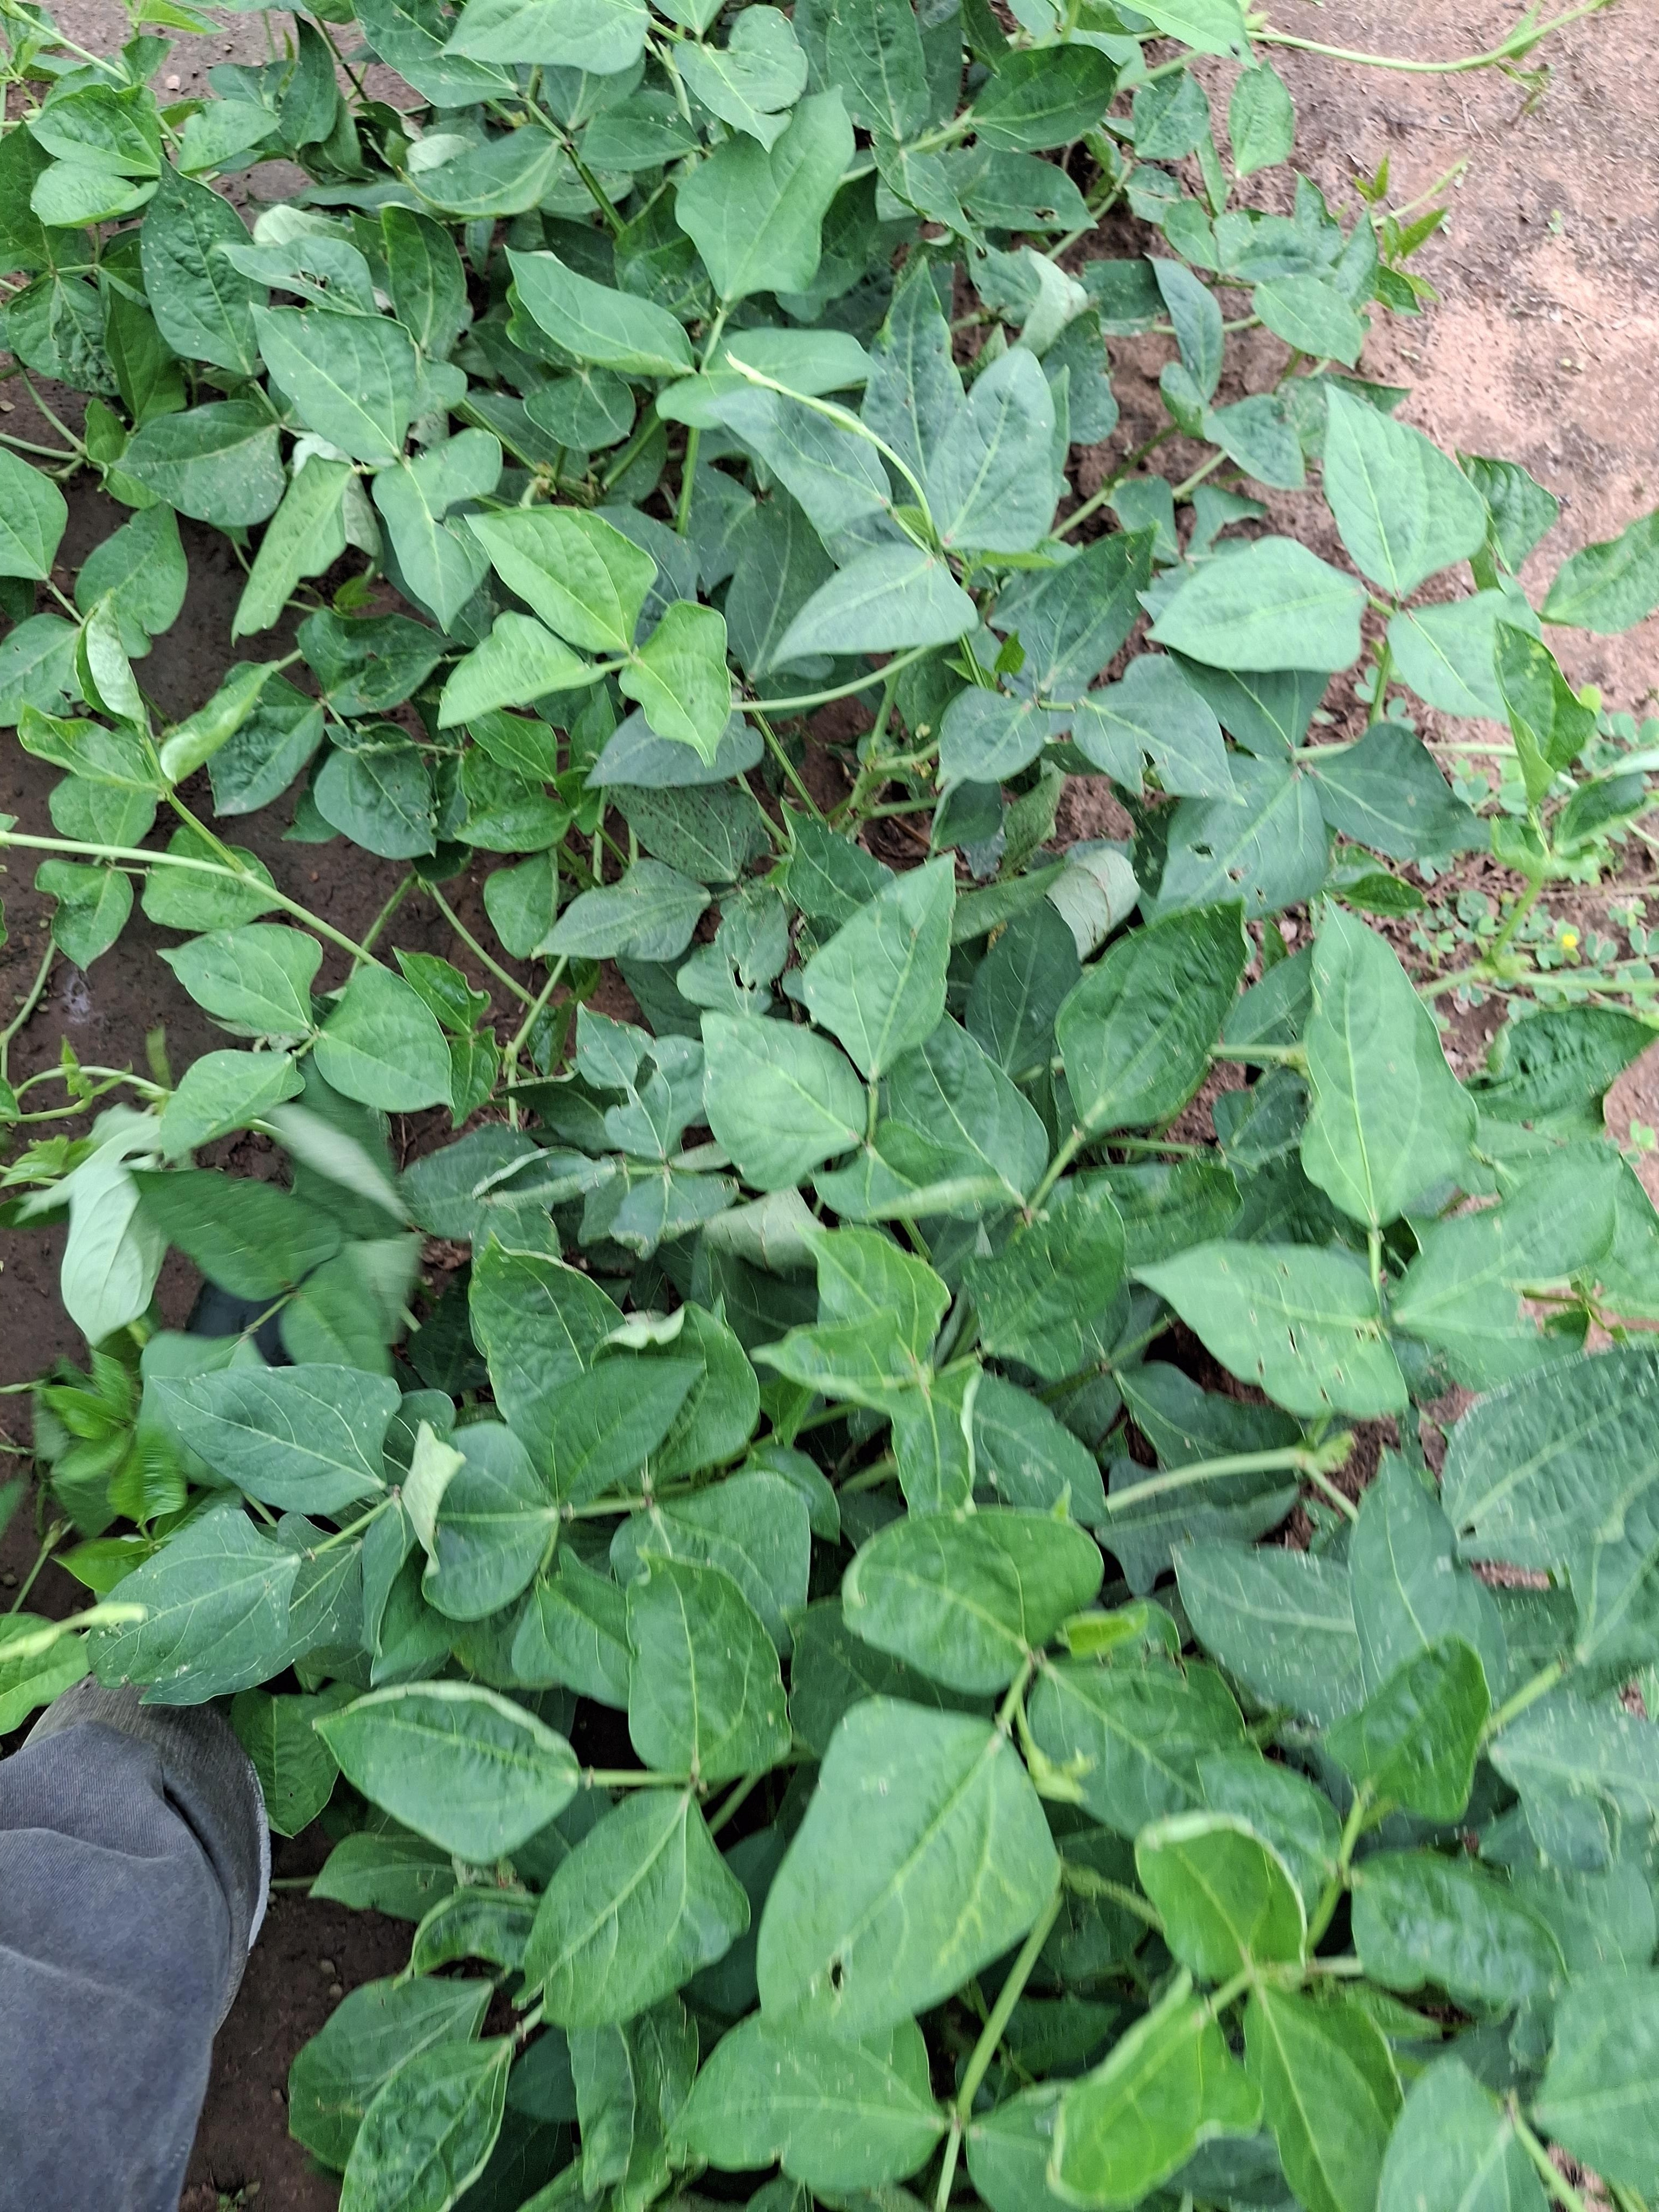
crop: cowpea
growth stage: flowering
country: Nigeria
